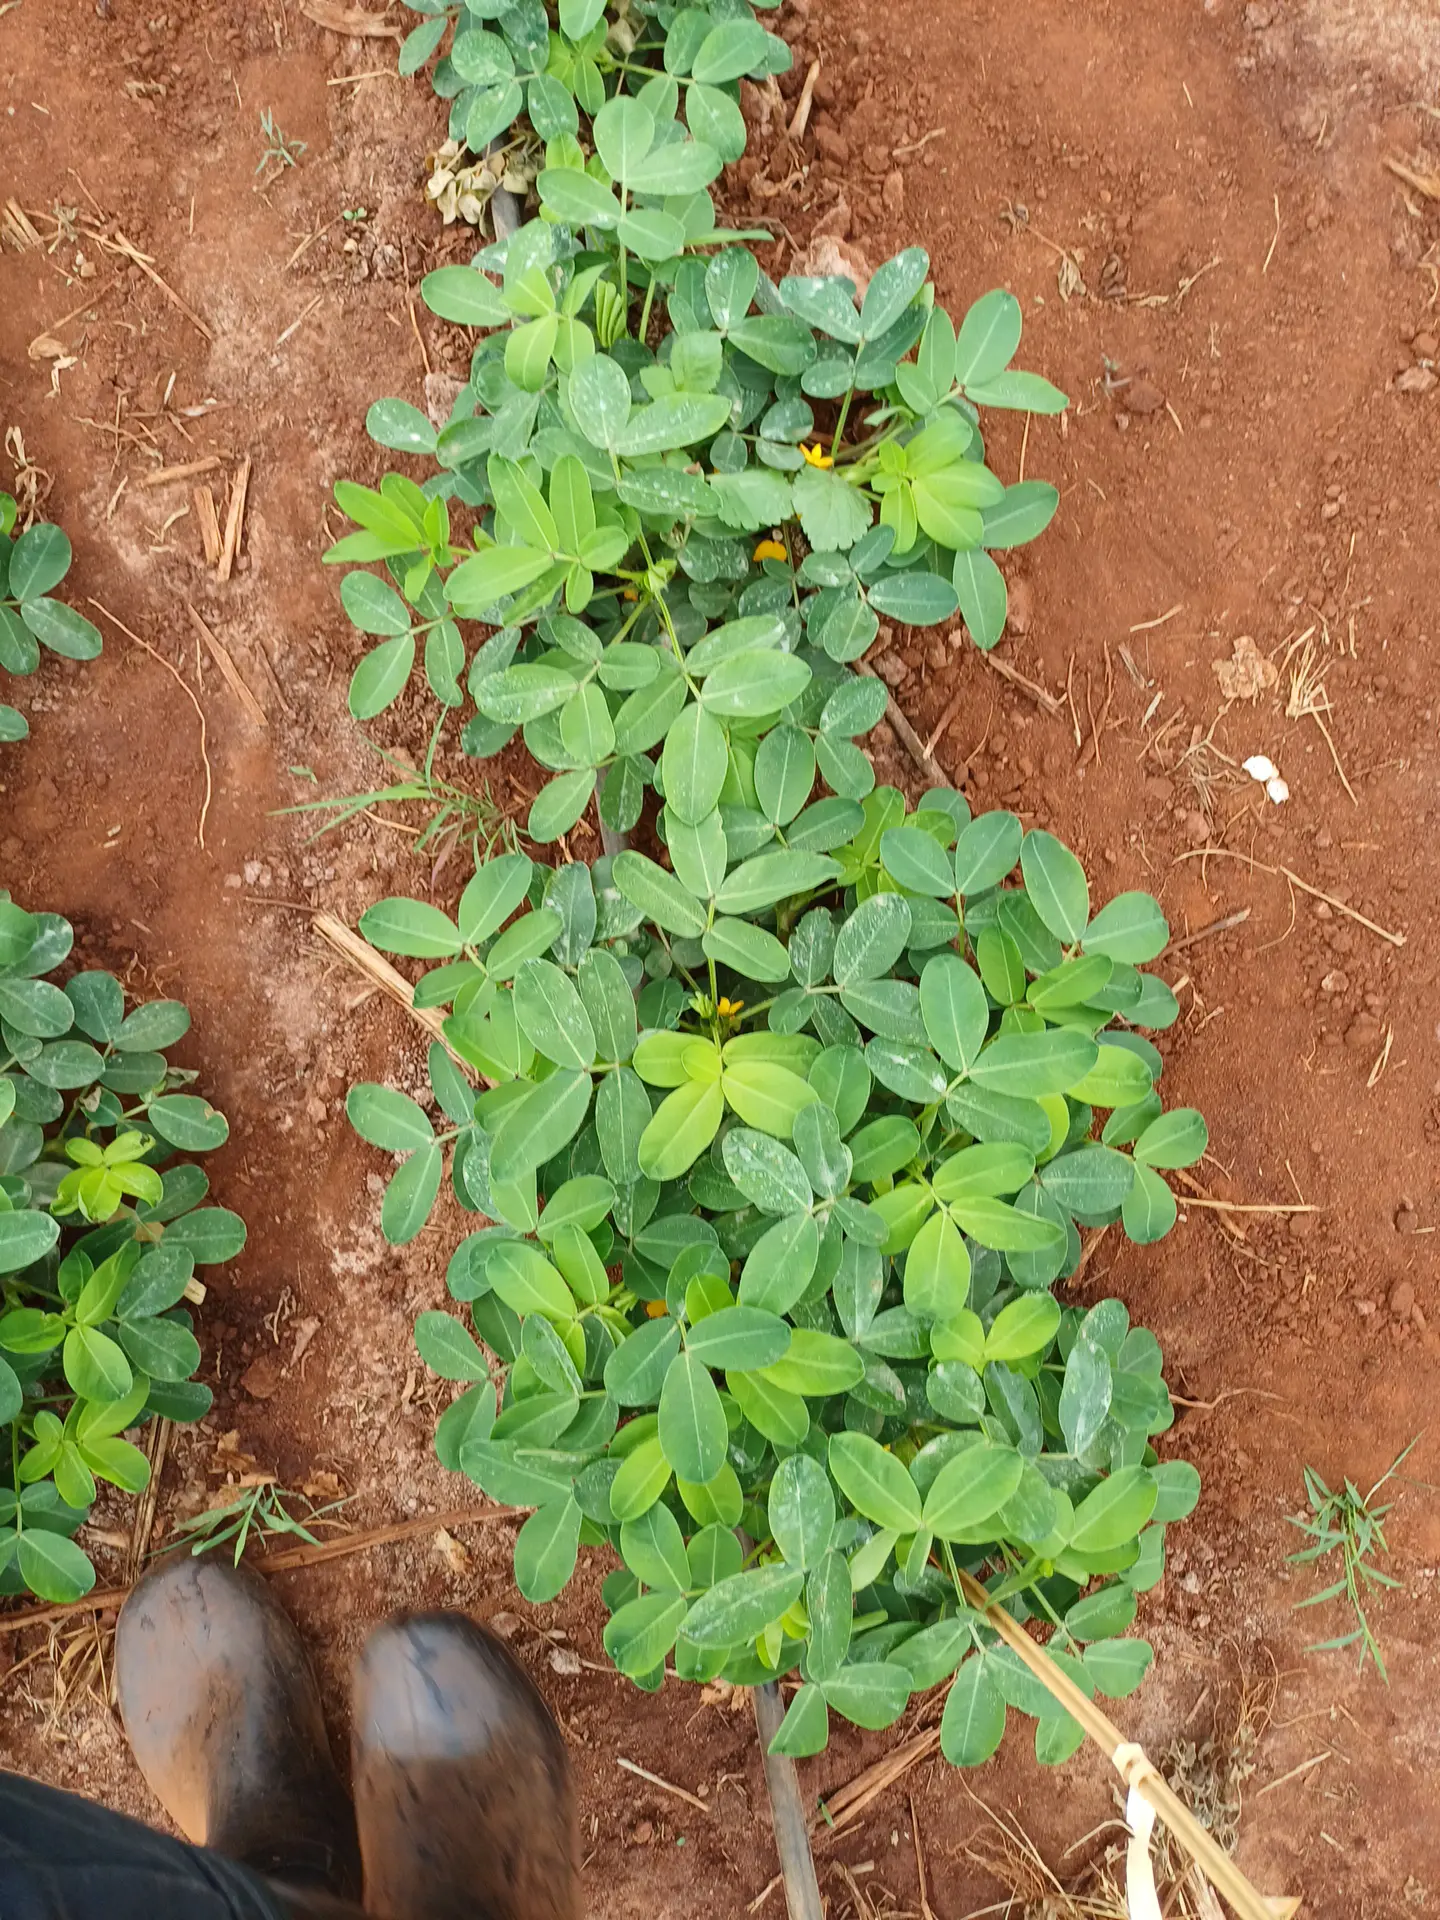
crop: groundnut
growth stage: flowering
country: Kenya
